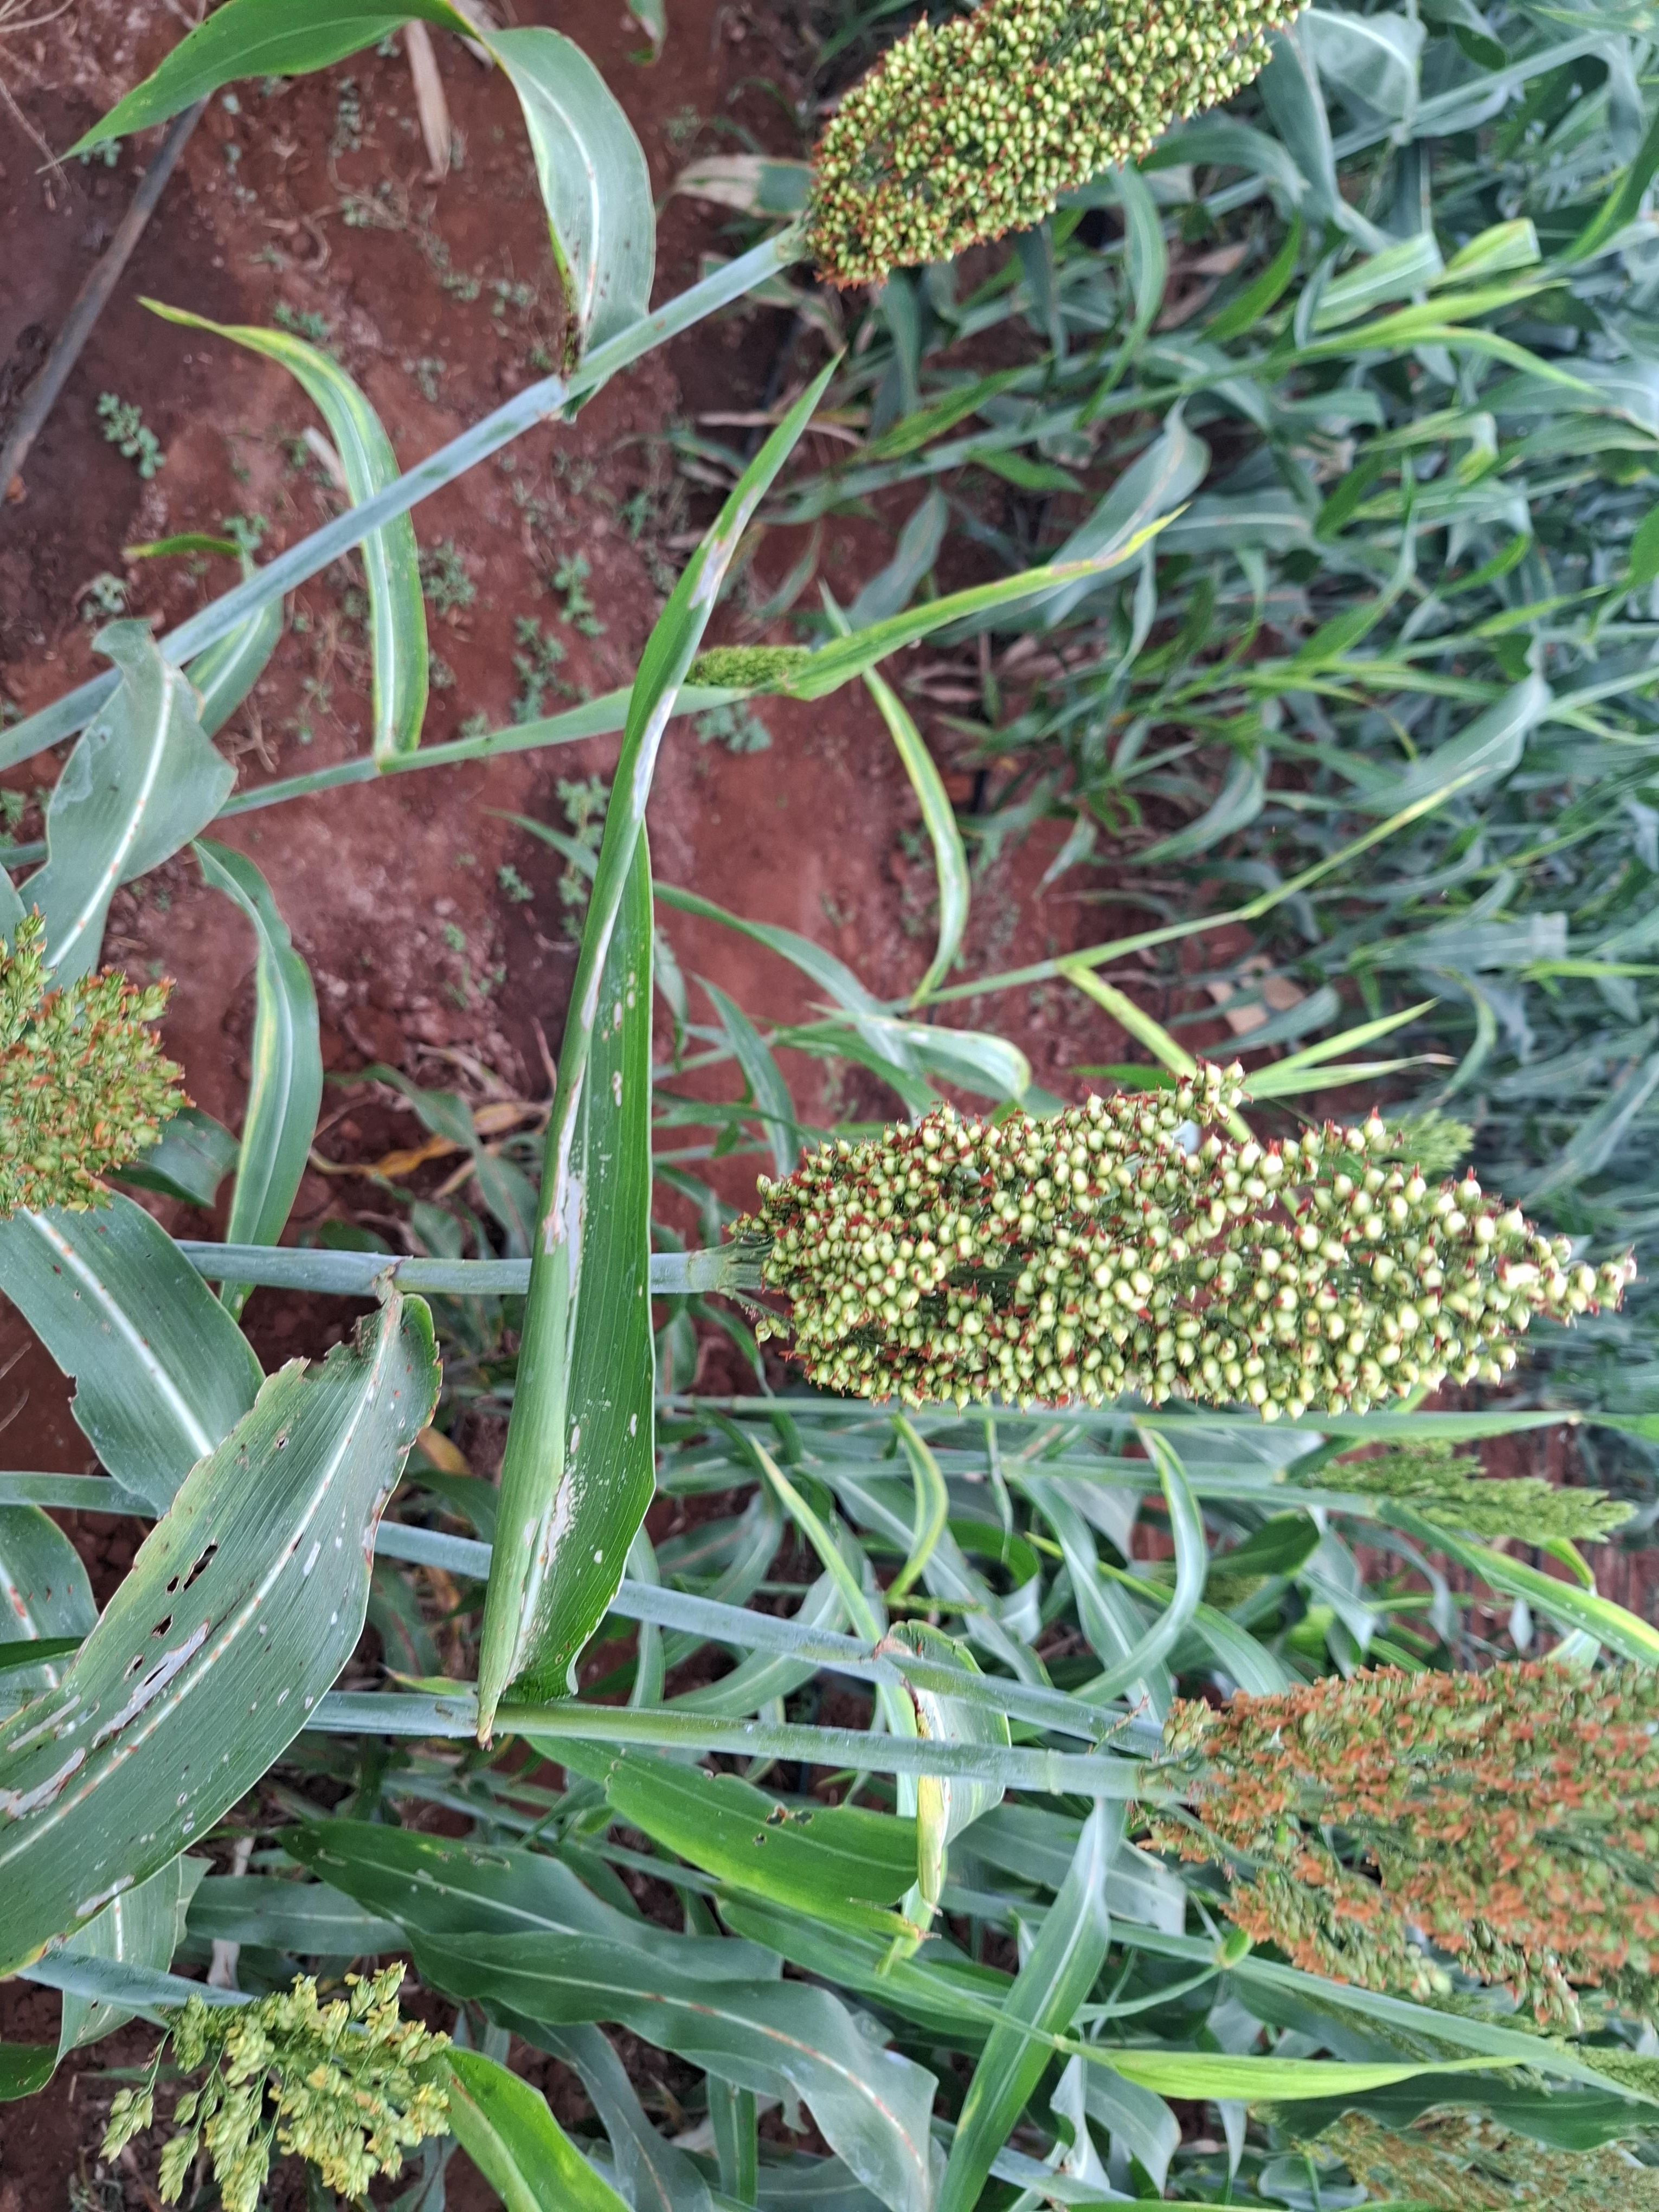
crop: sorghum
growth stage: flowering
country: Kenya
